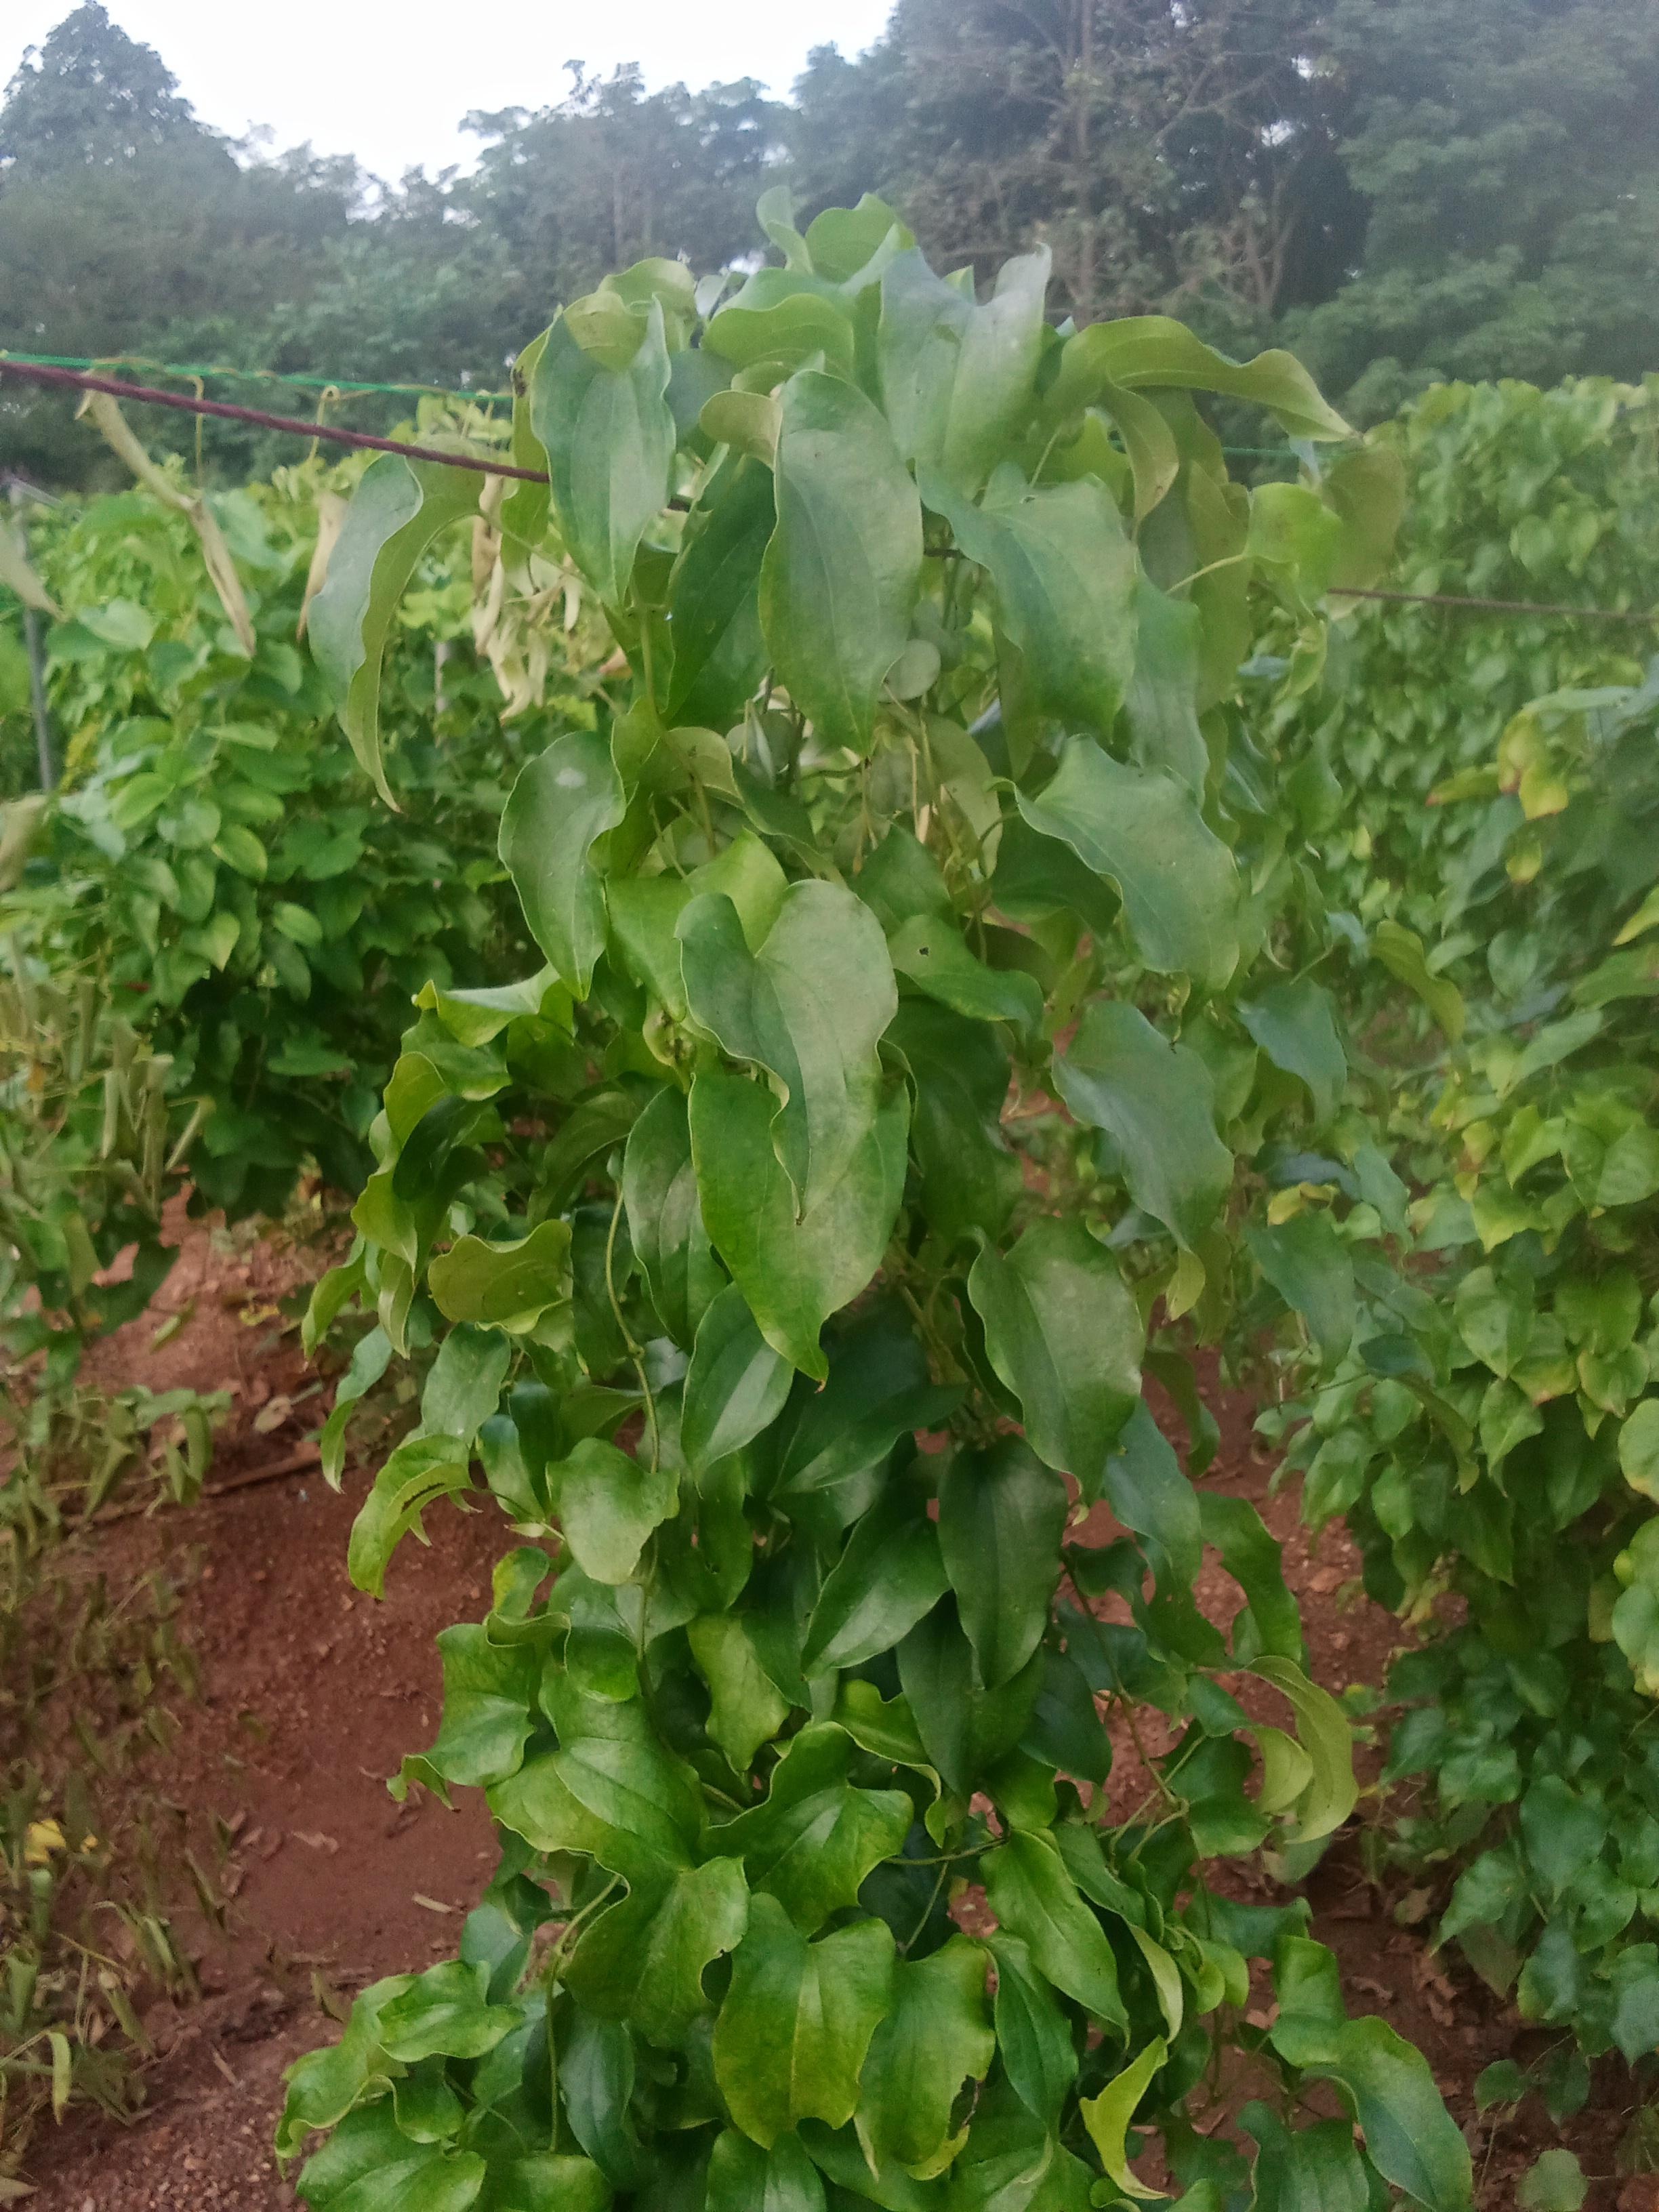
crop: yam
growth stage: vegetative
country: Nigeria
